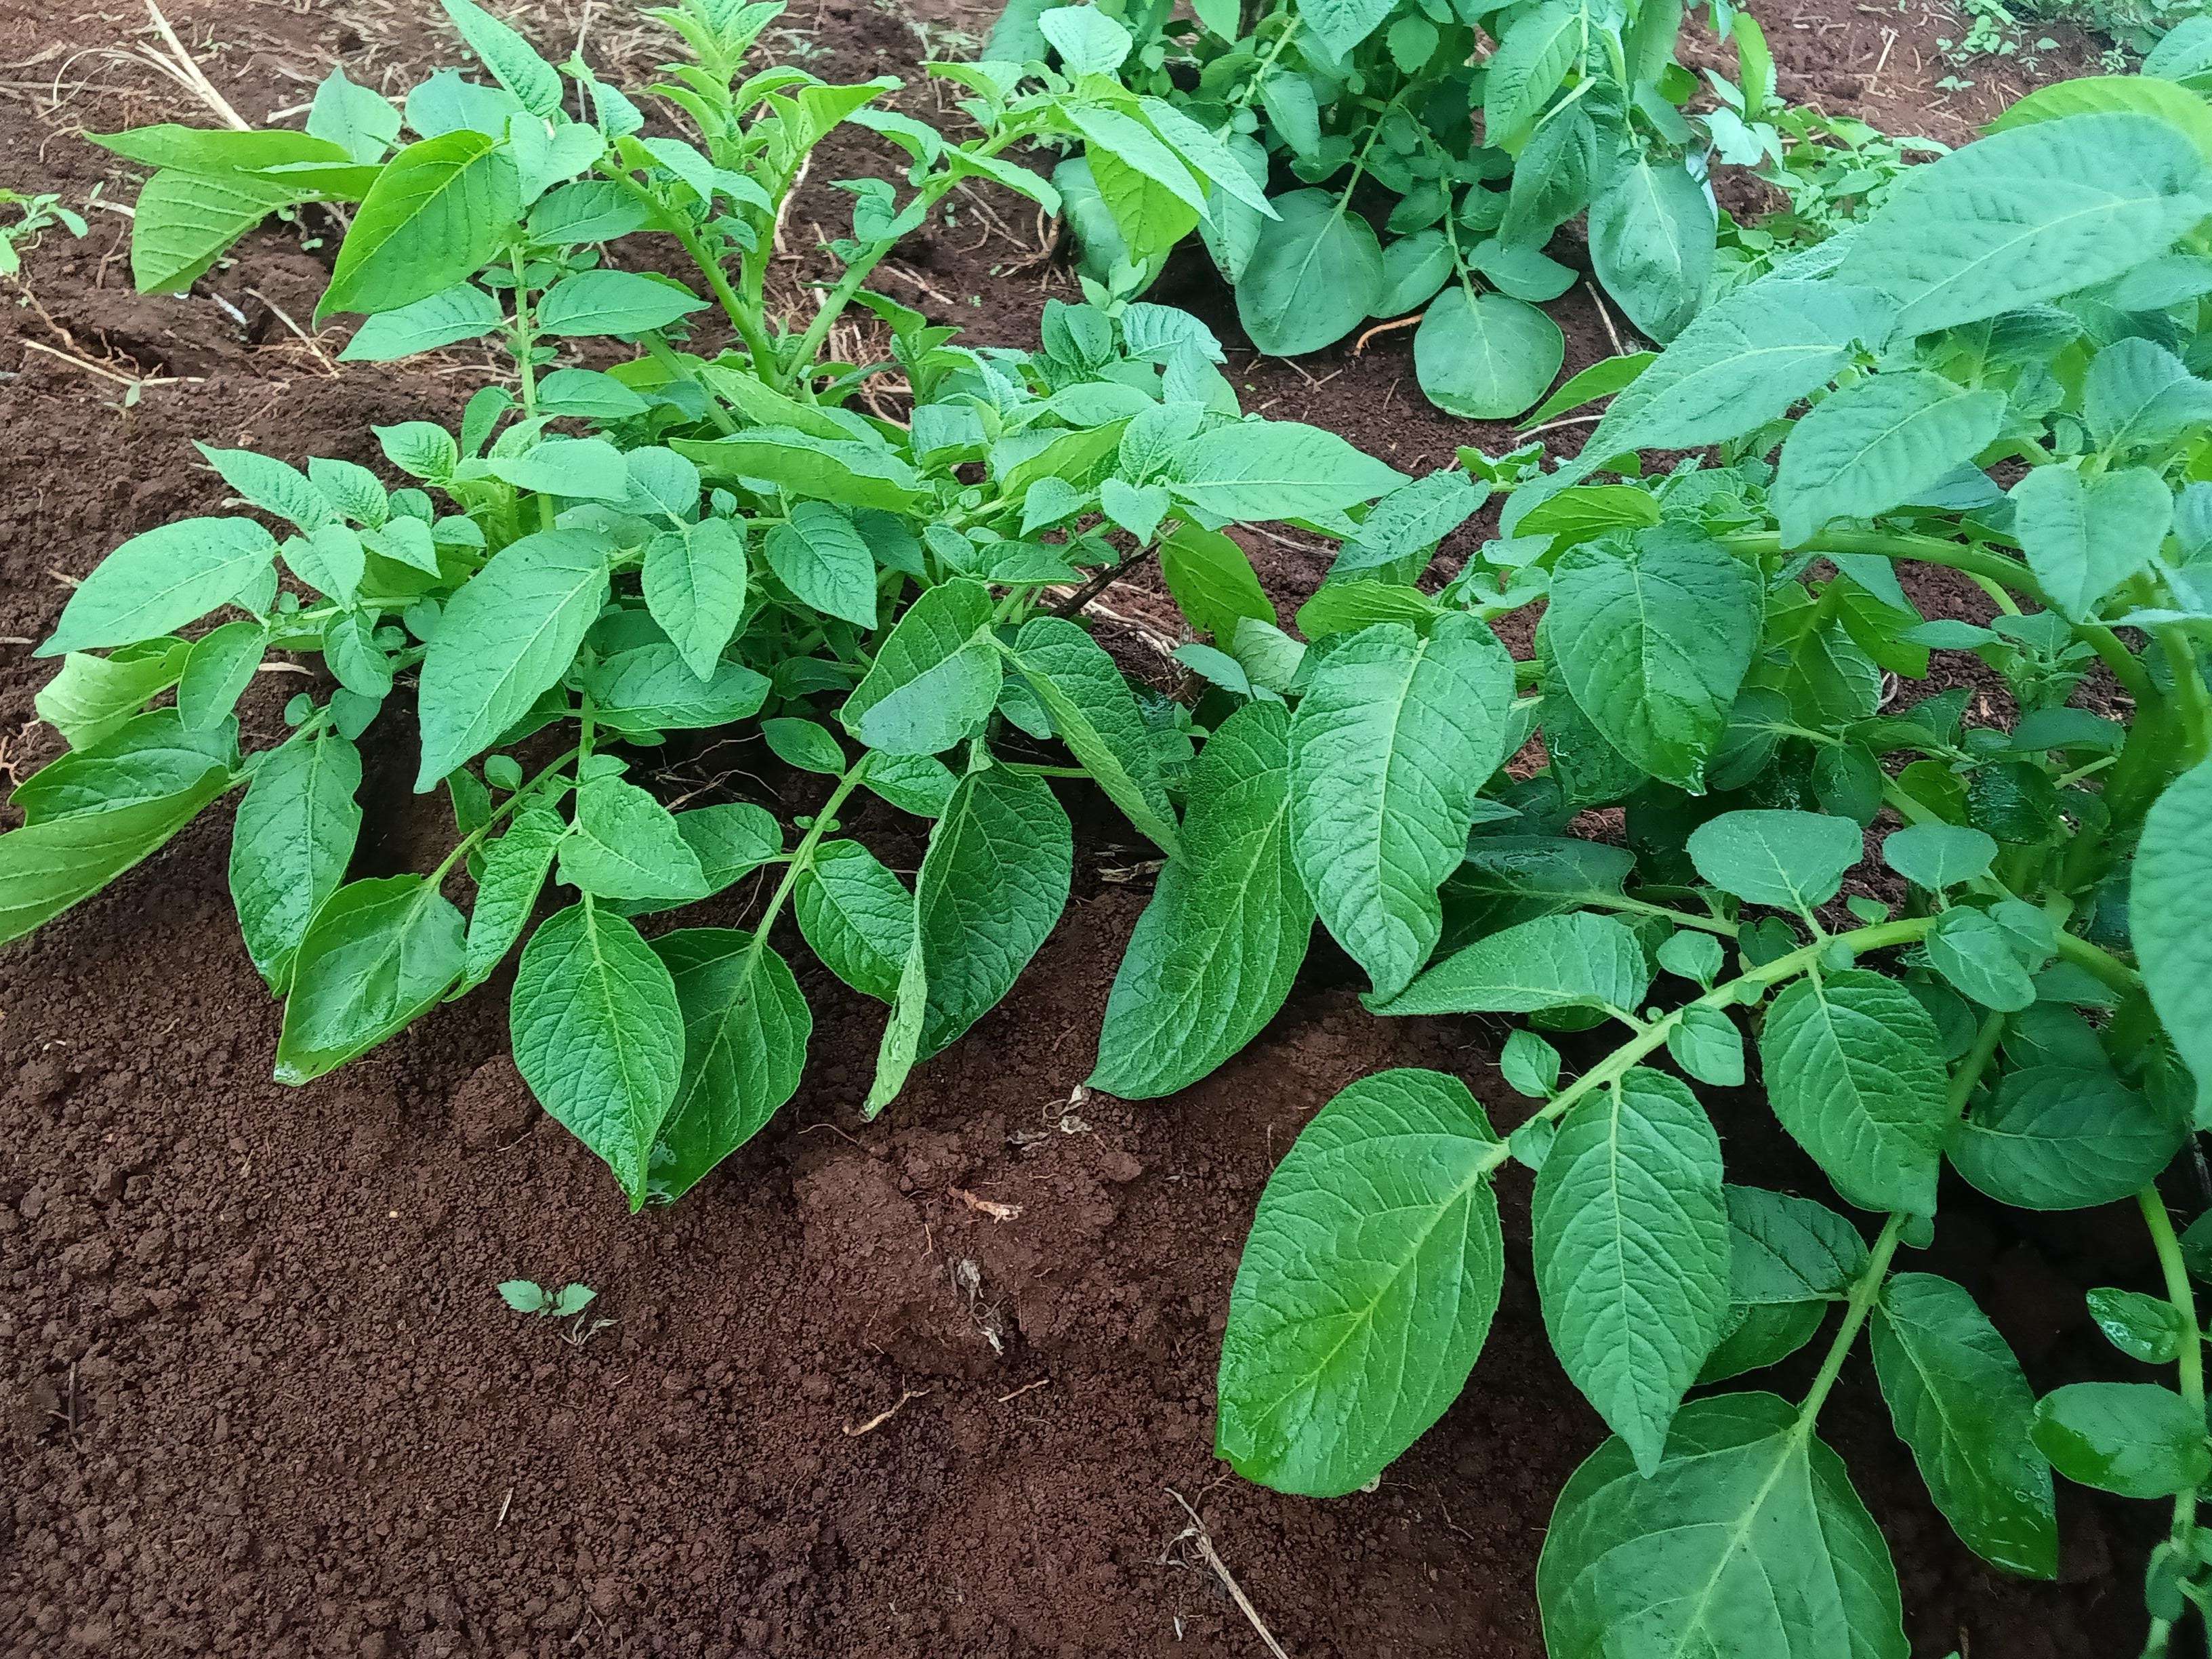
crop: potato
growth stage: emergence
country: Kenya
